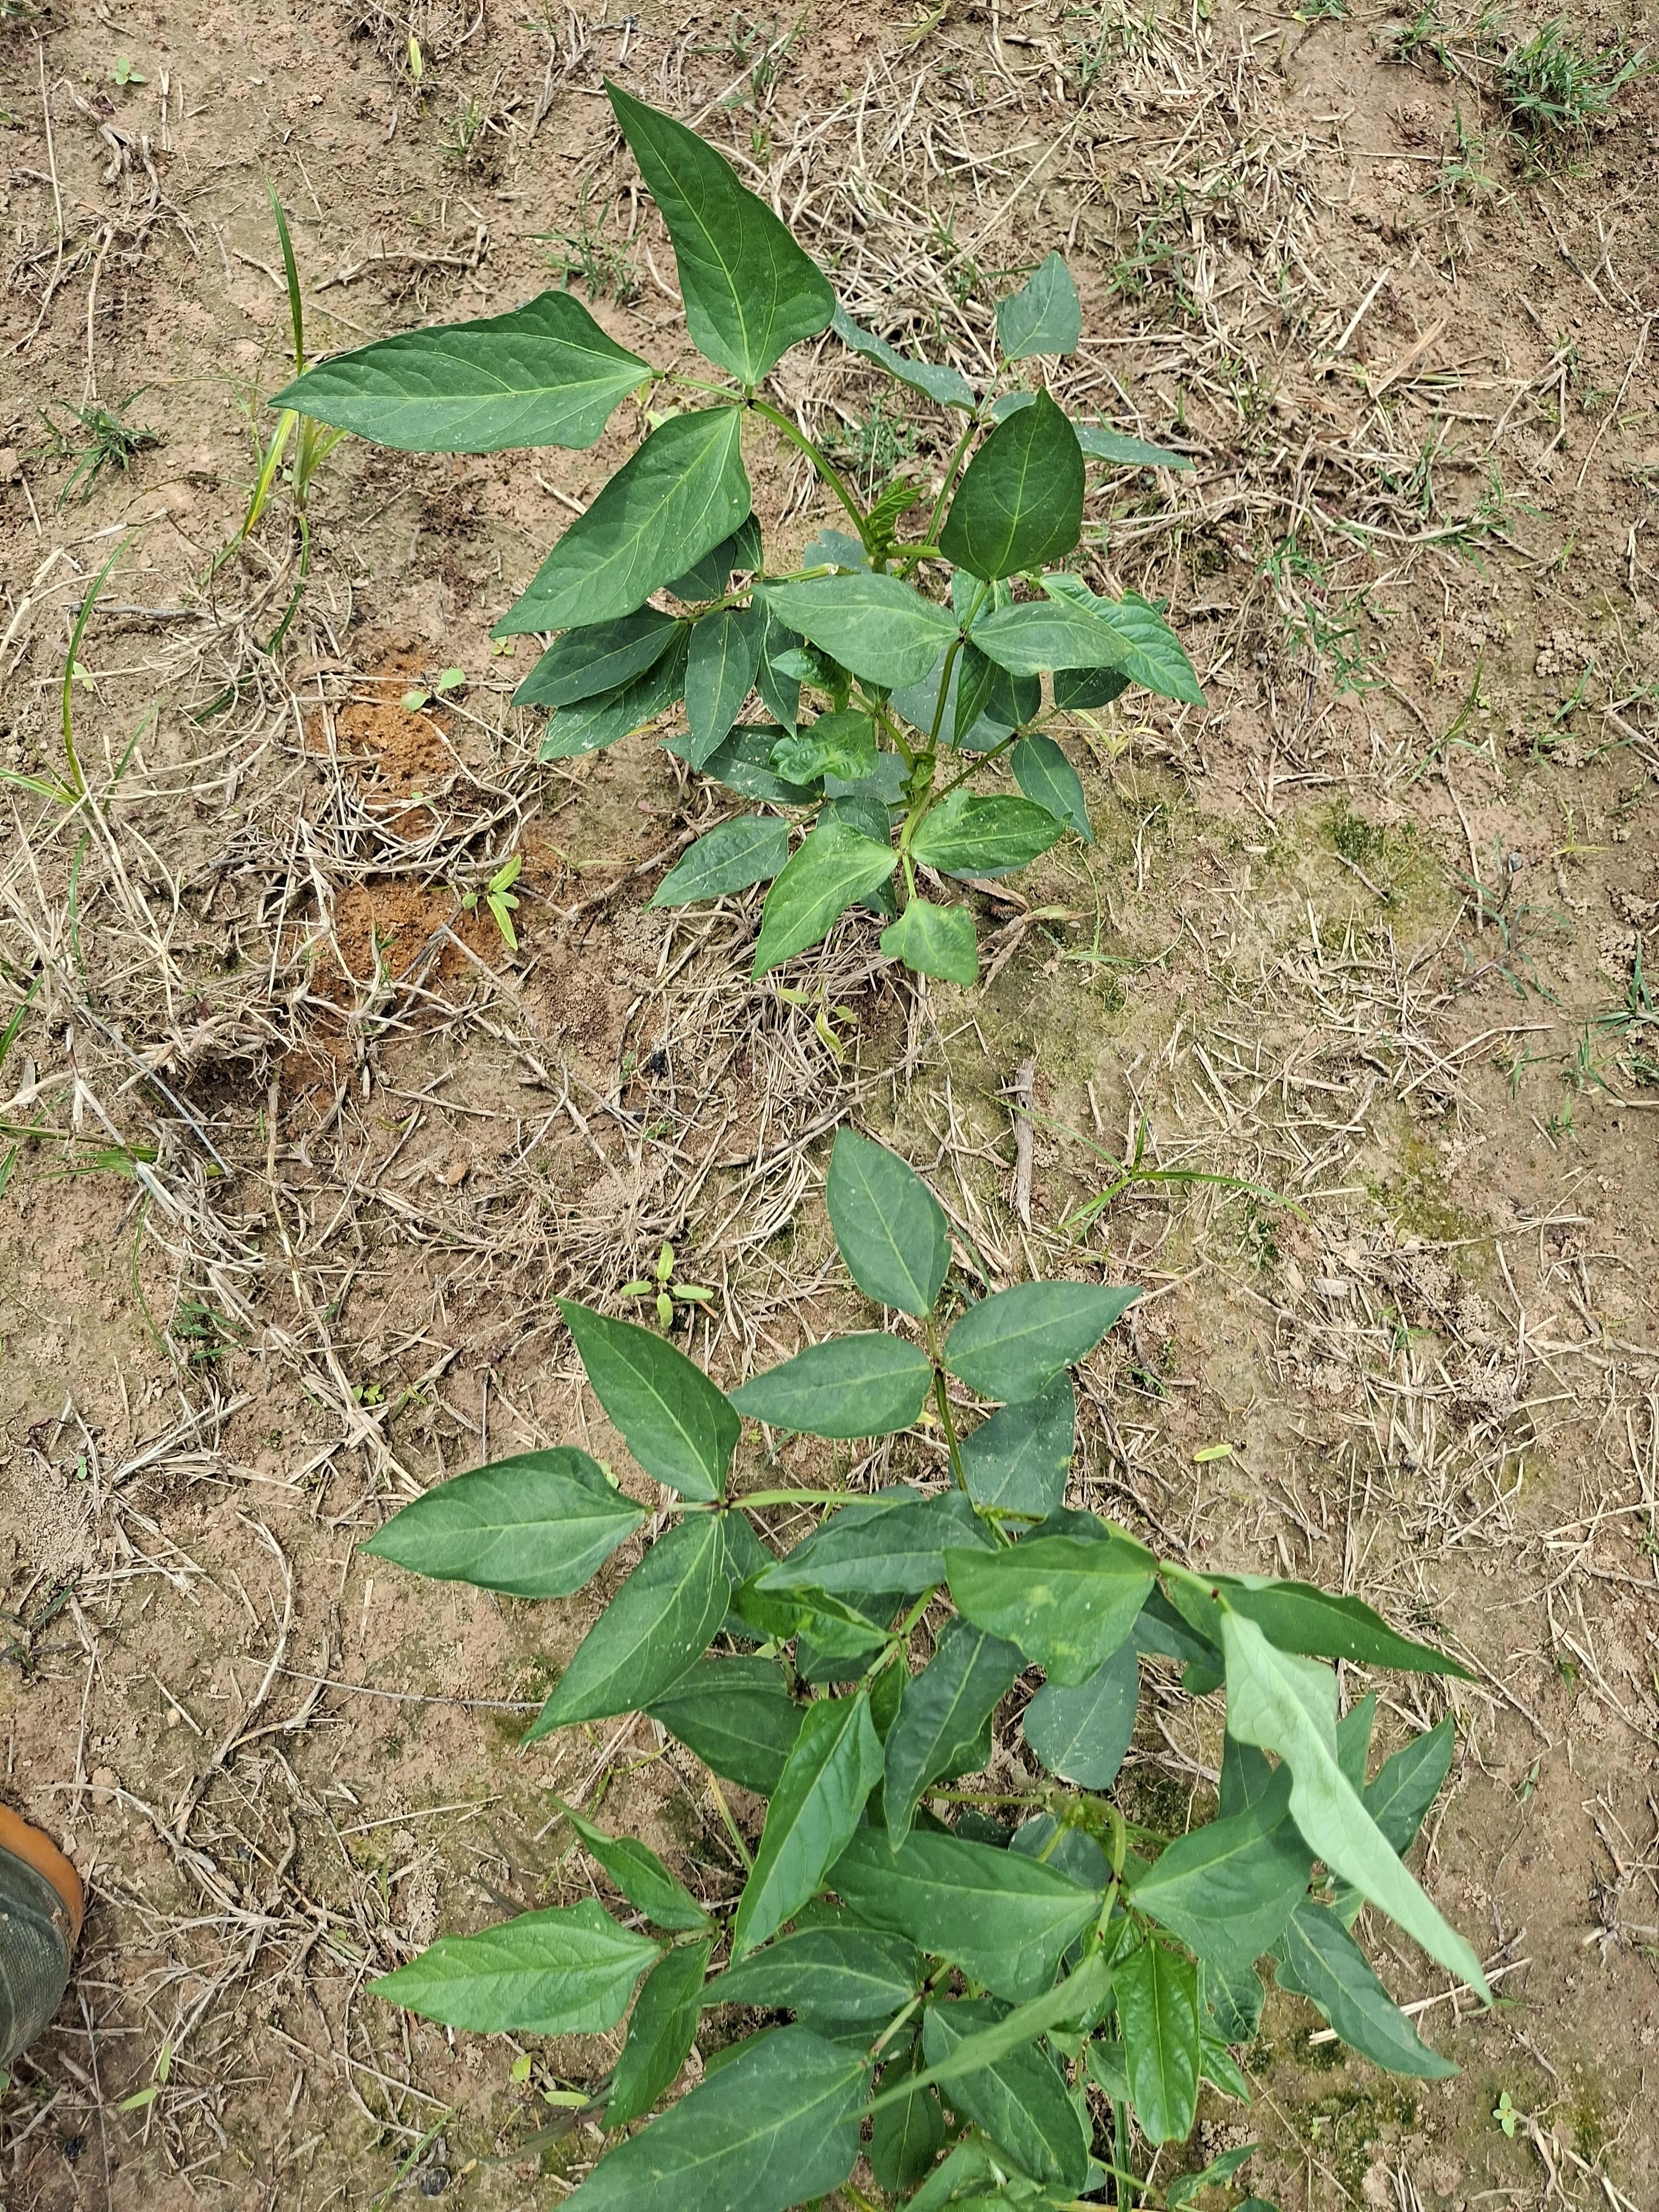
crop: cowpea
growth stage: emergence
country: Nigeria
